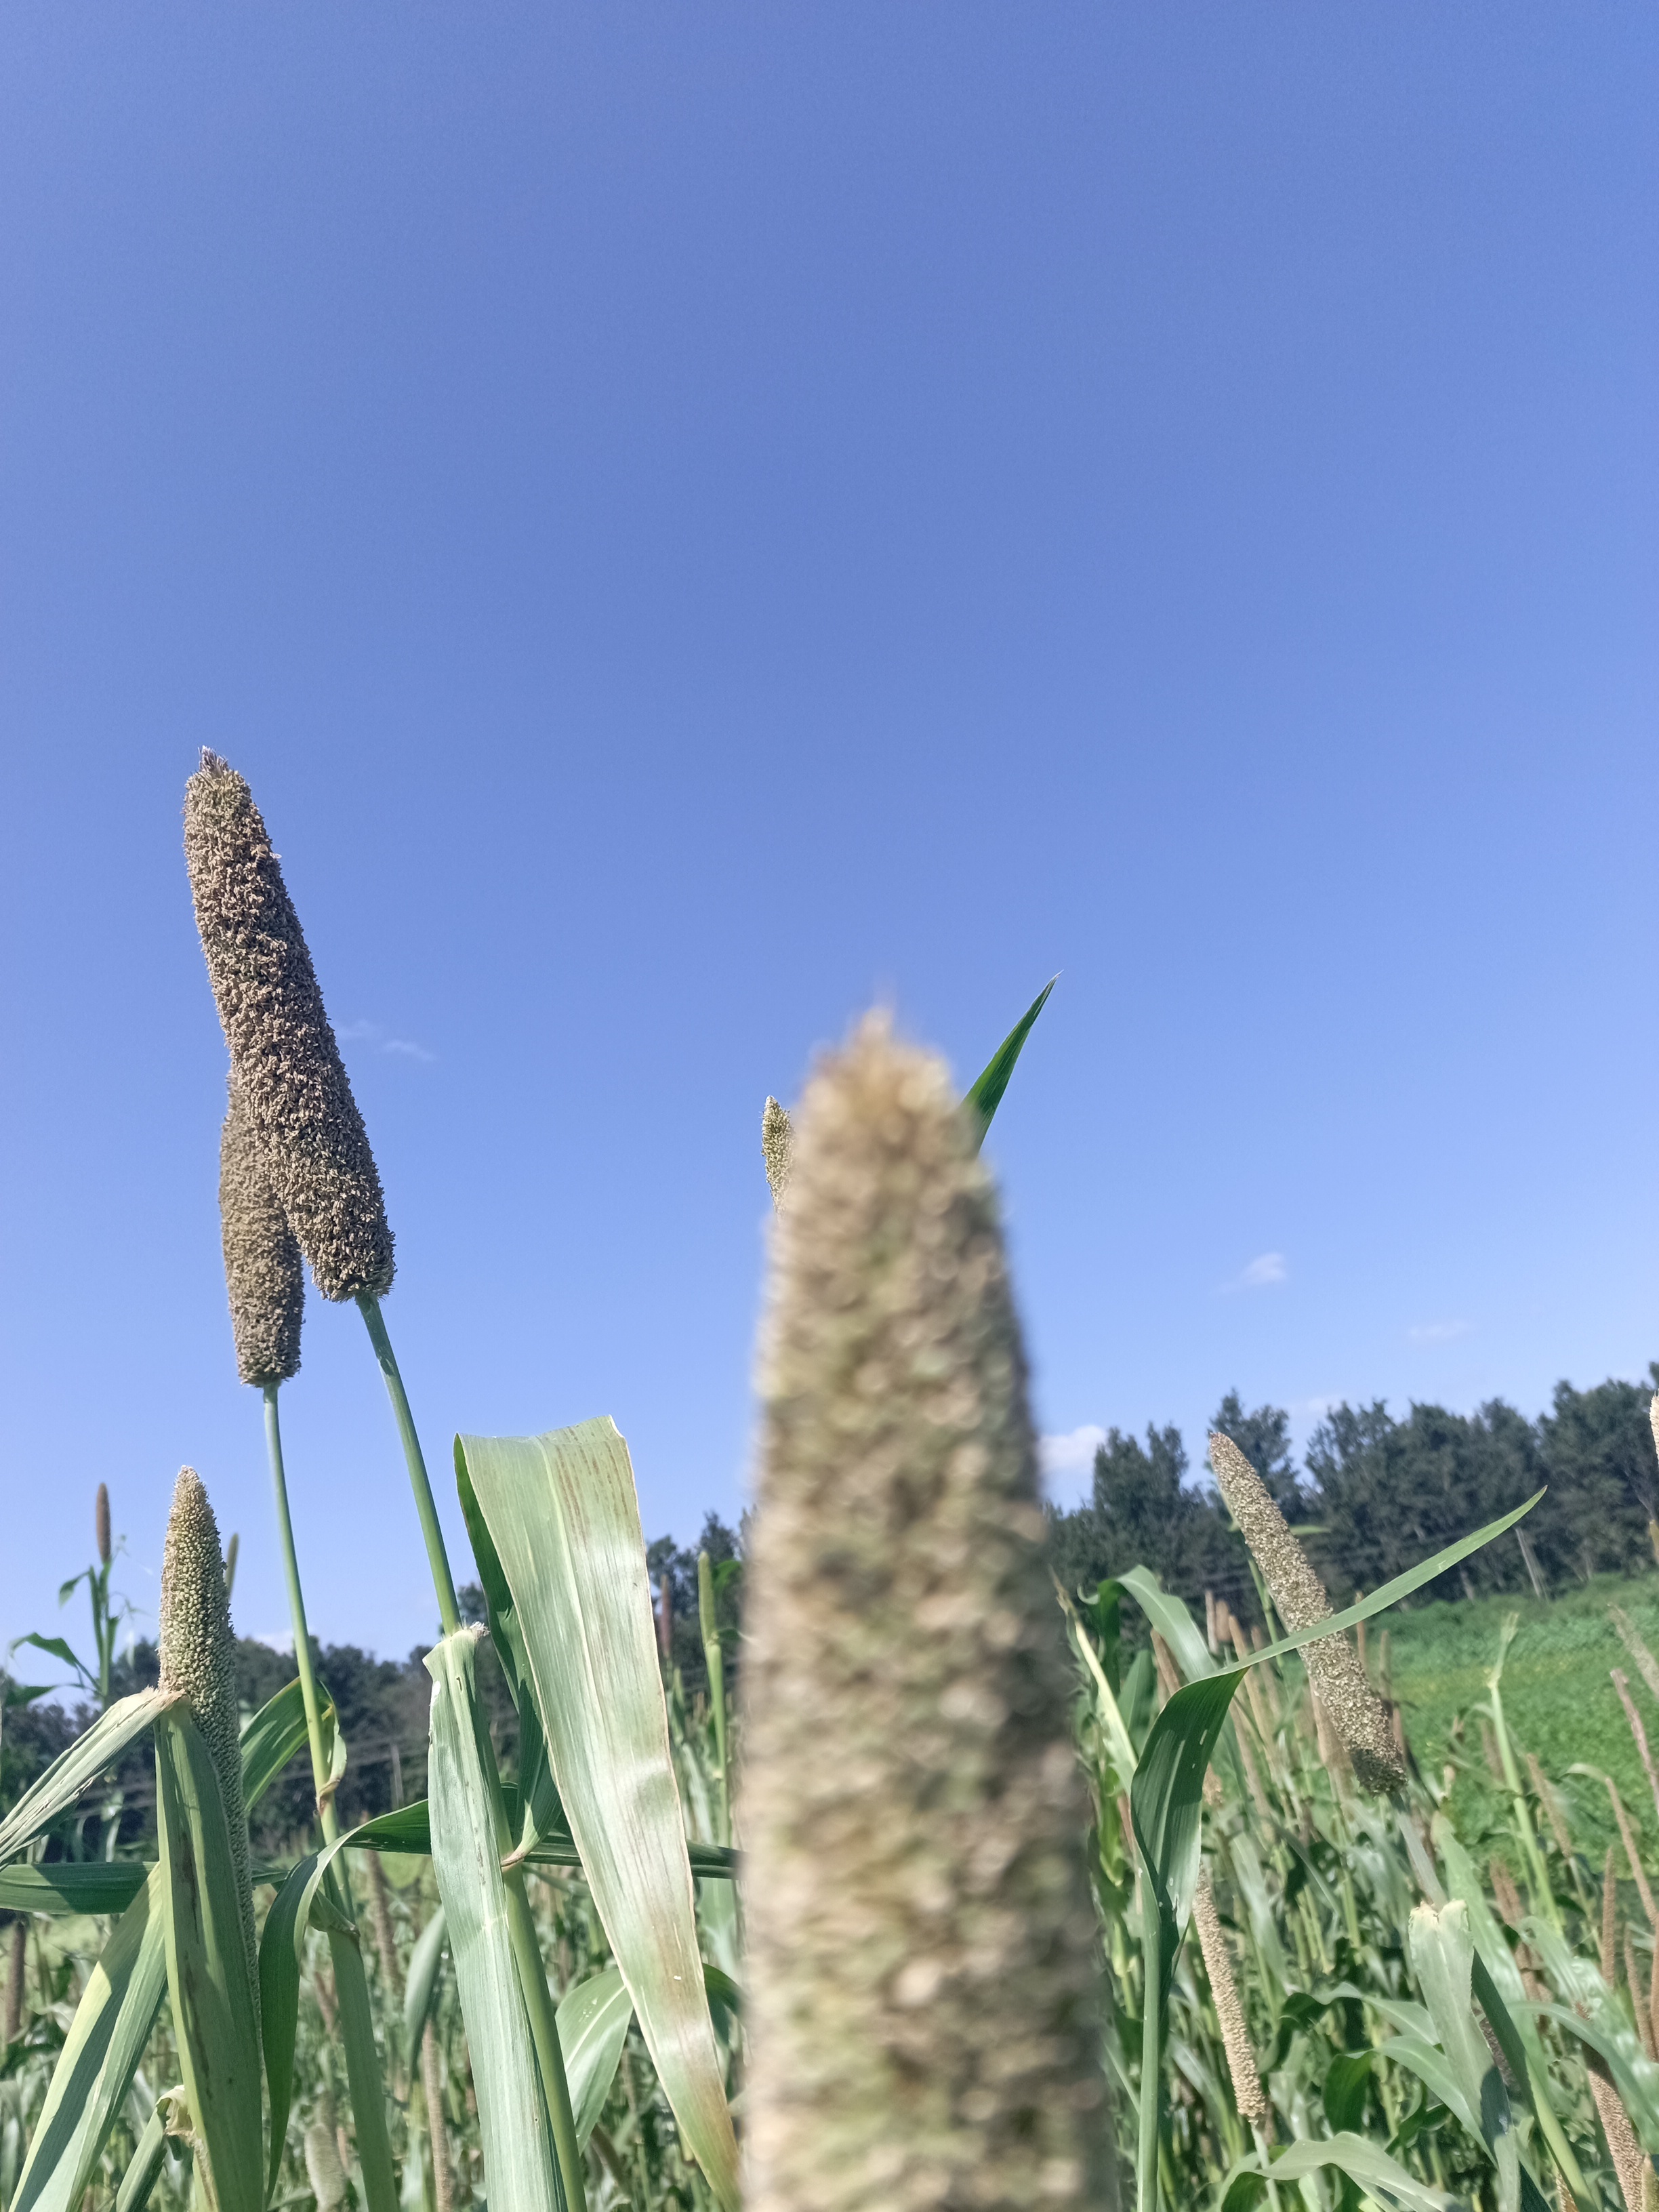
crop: pearl millet
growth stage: heading tuber
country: Tanzania
